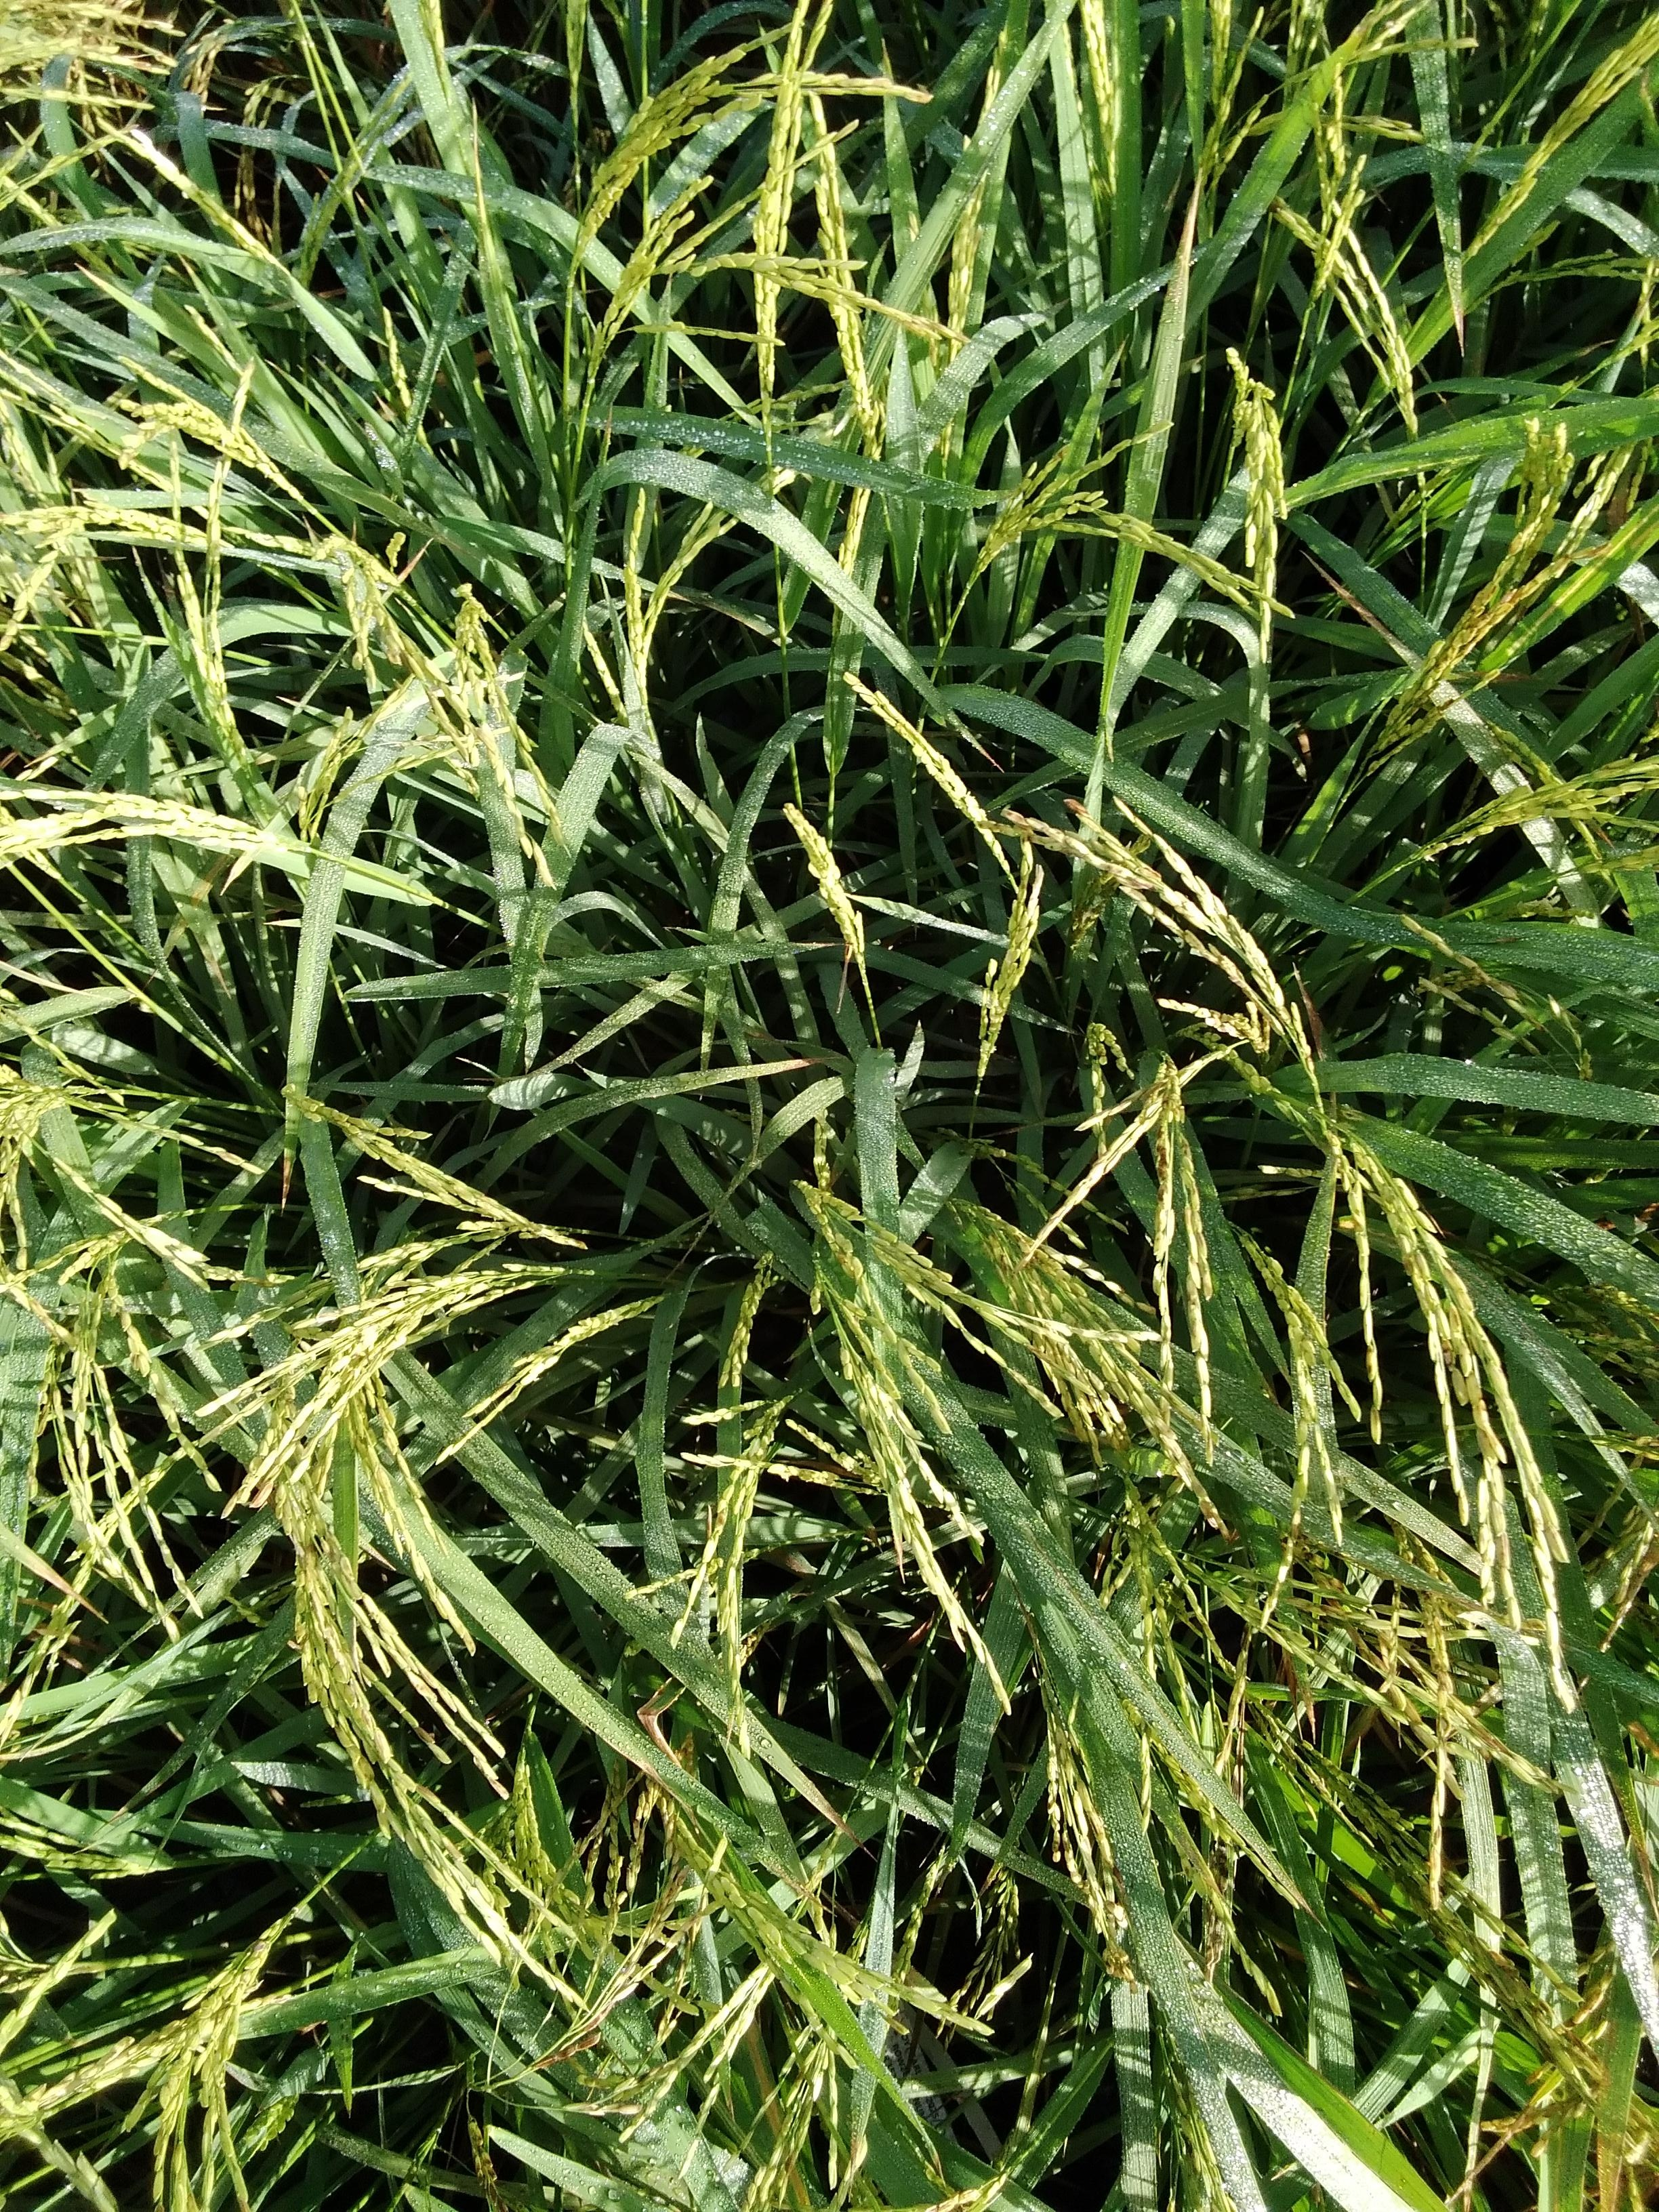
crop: rice
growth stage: stage milk
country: Senegal
